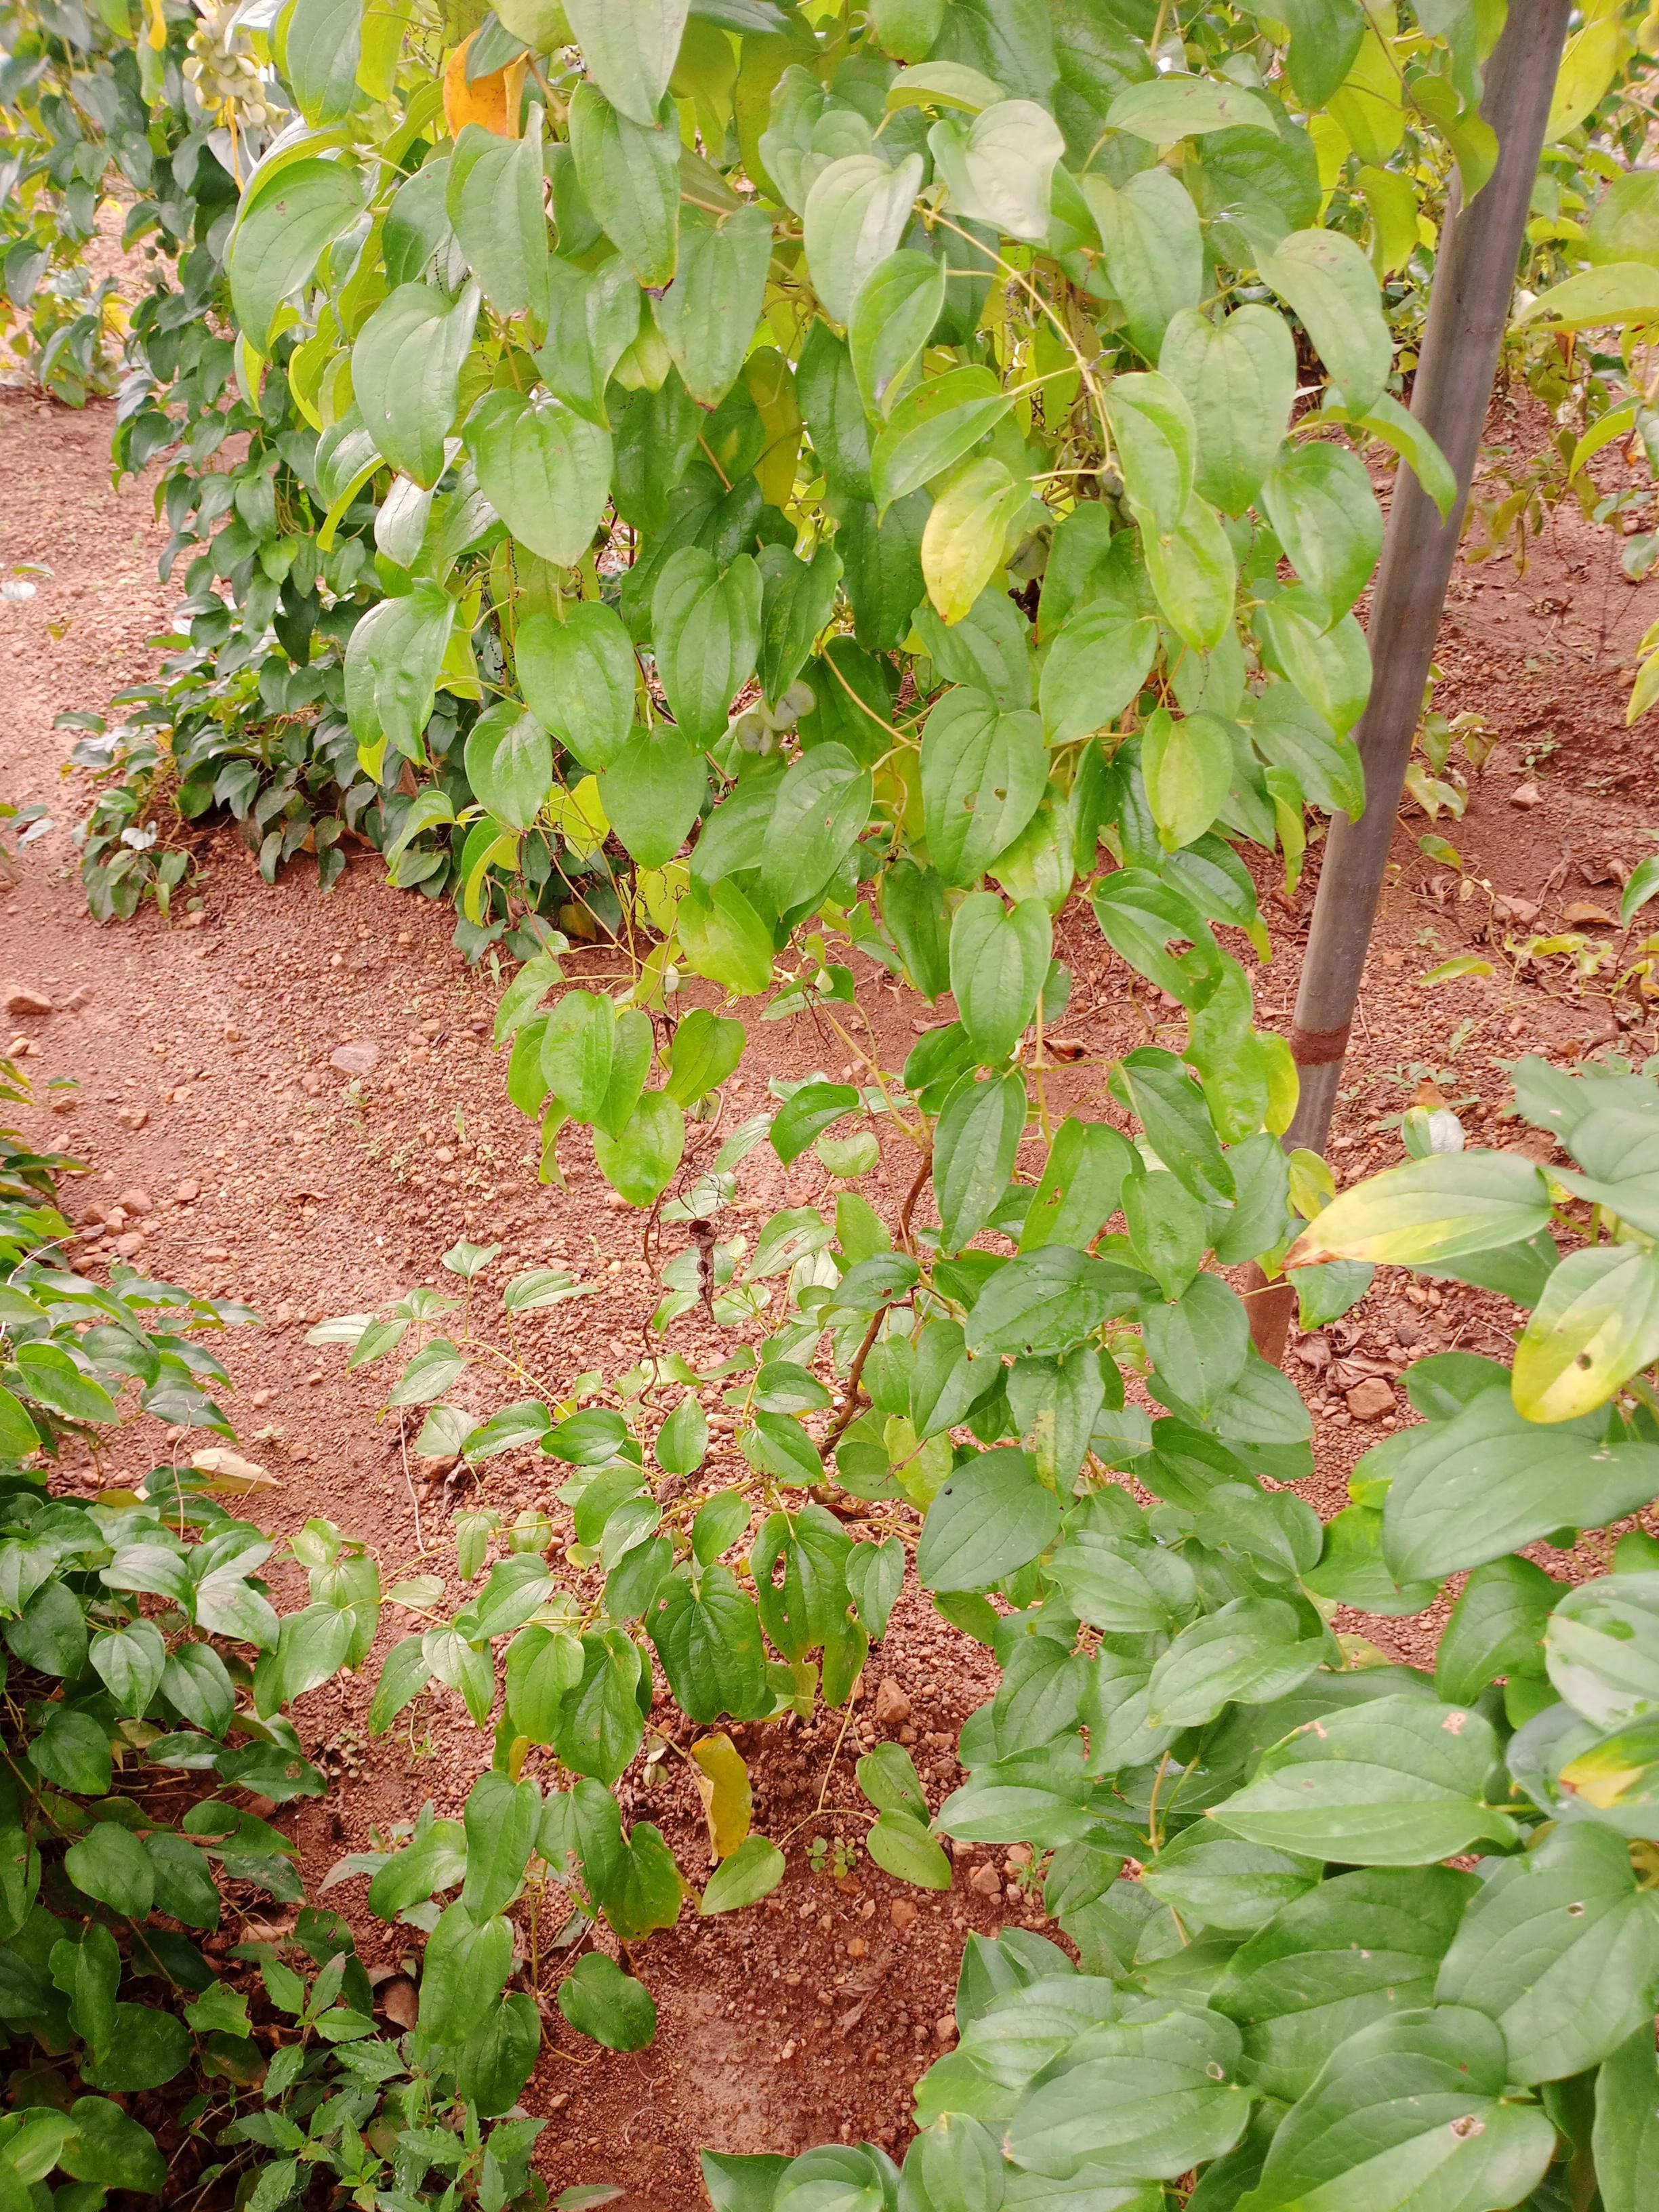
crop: yam
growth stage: vegetative
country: Nigeria
